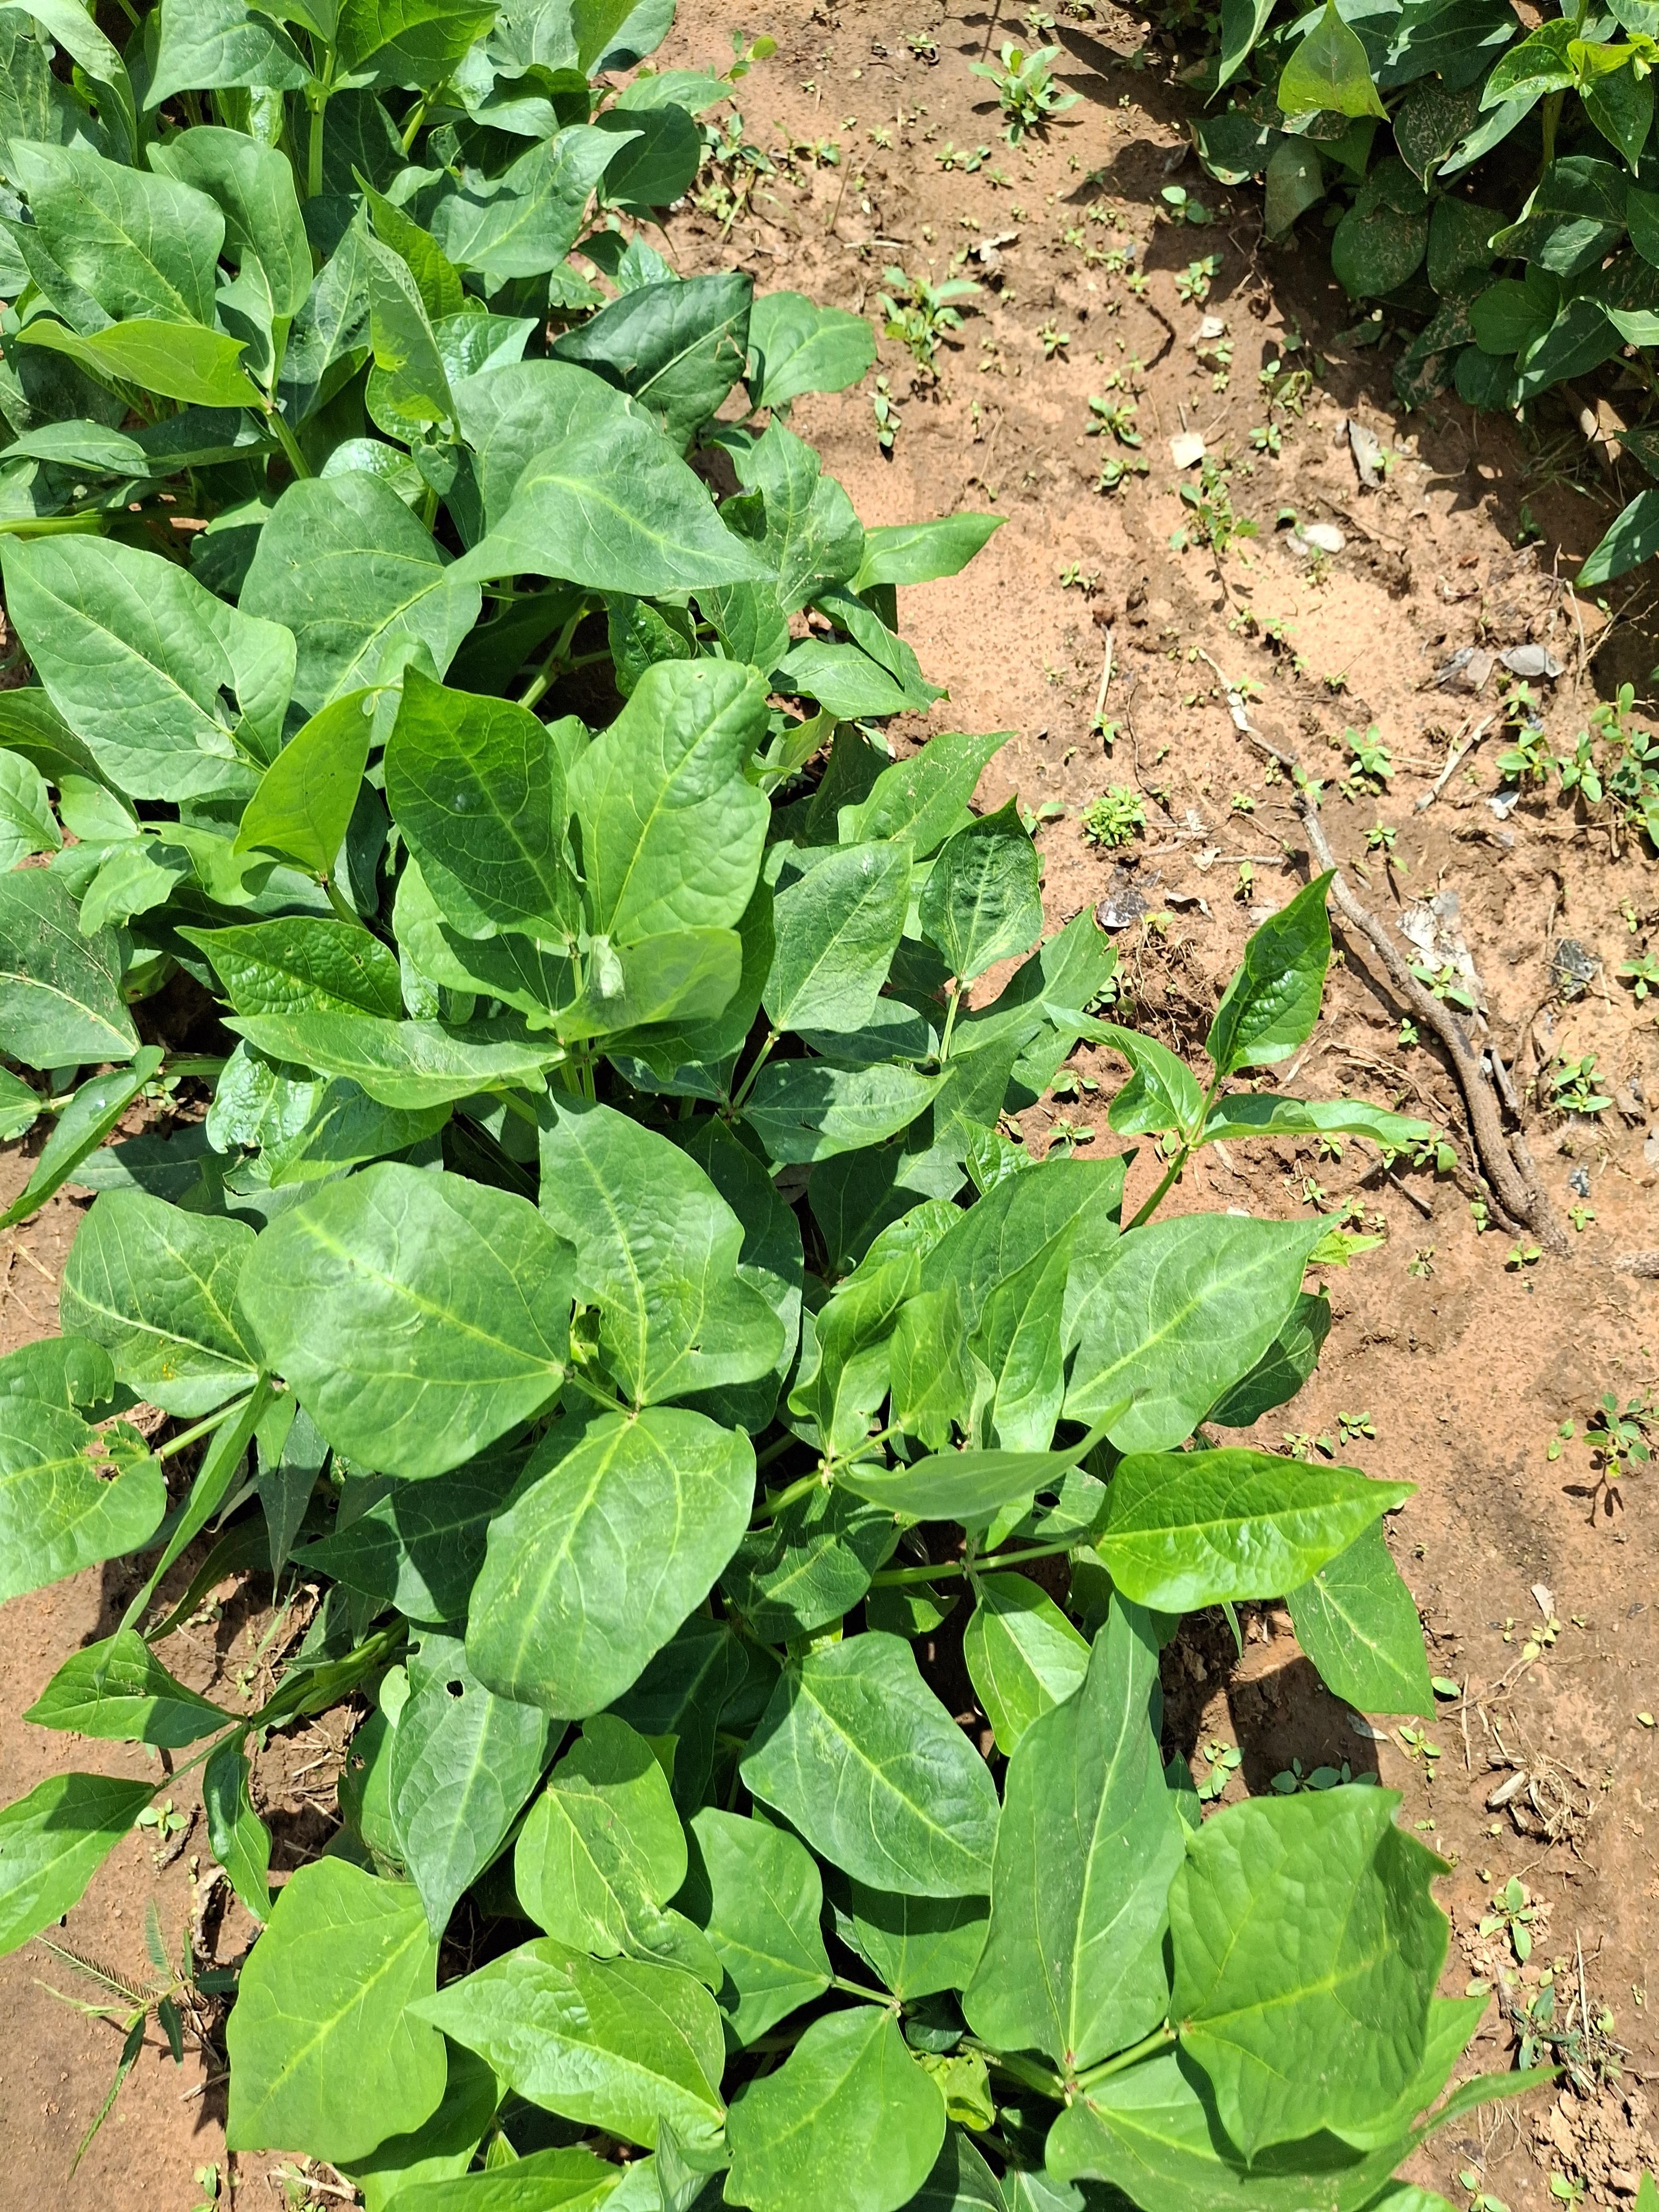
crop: cowpea
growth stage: vegetative
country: Nigeria
